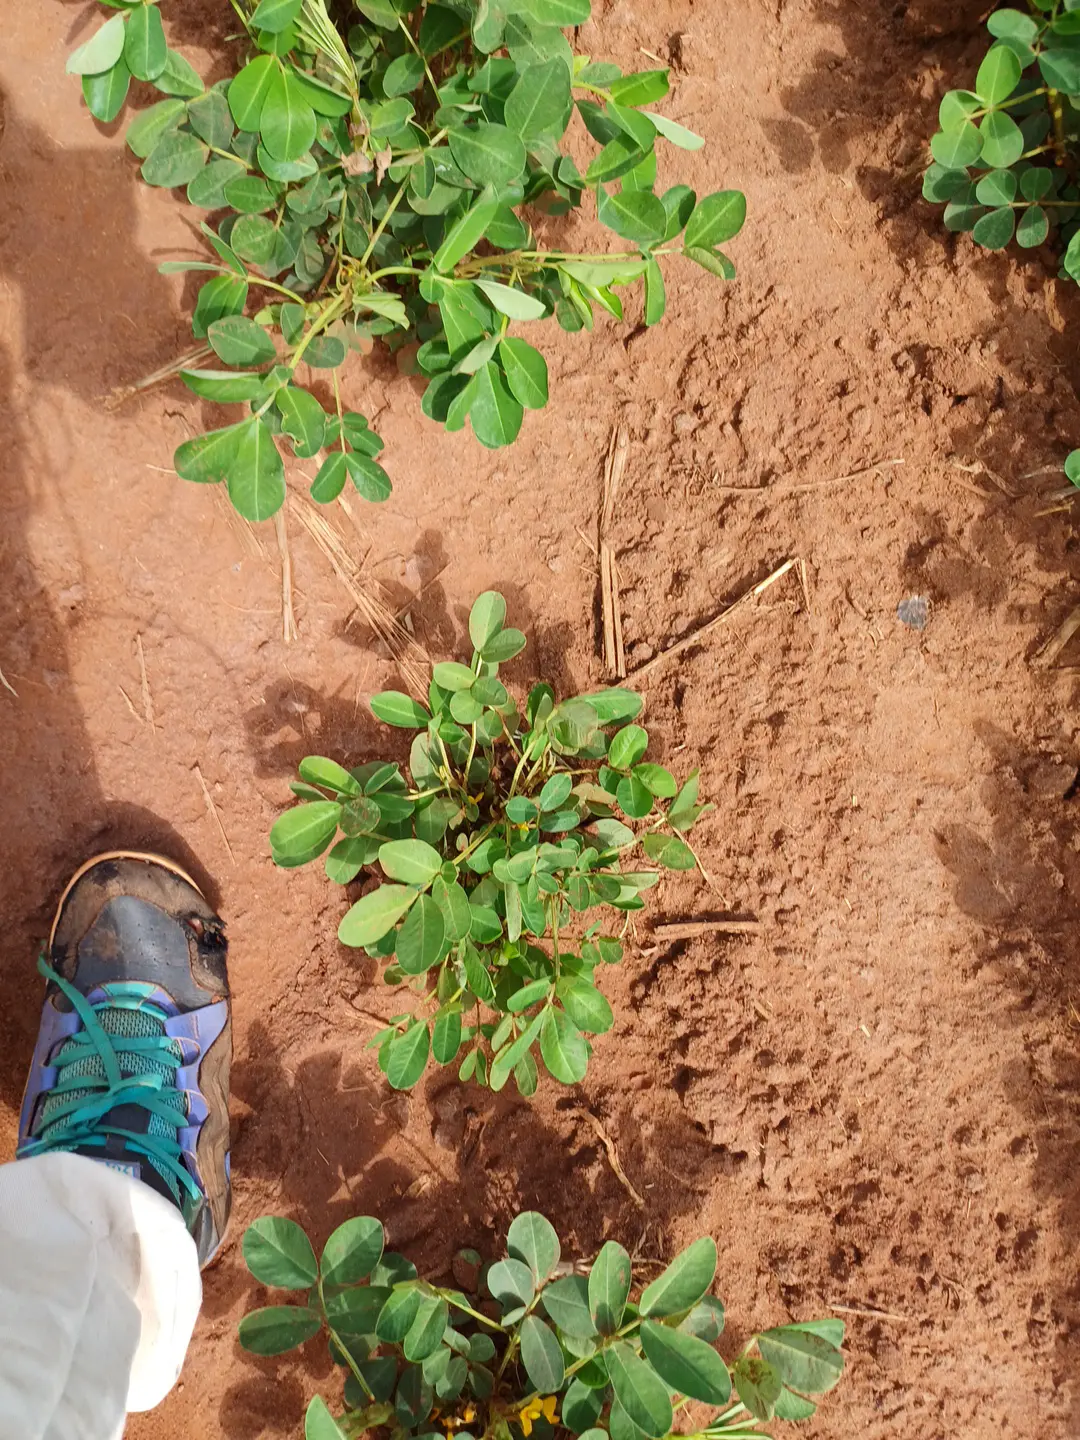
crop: groundnut
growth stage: flowering
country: Kenya
